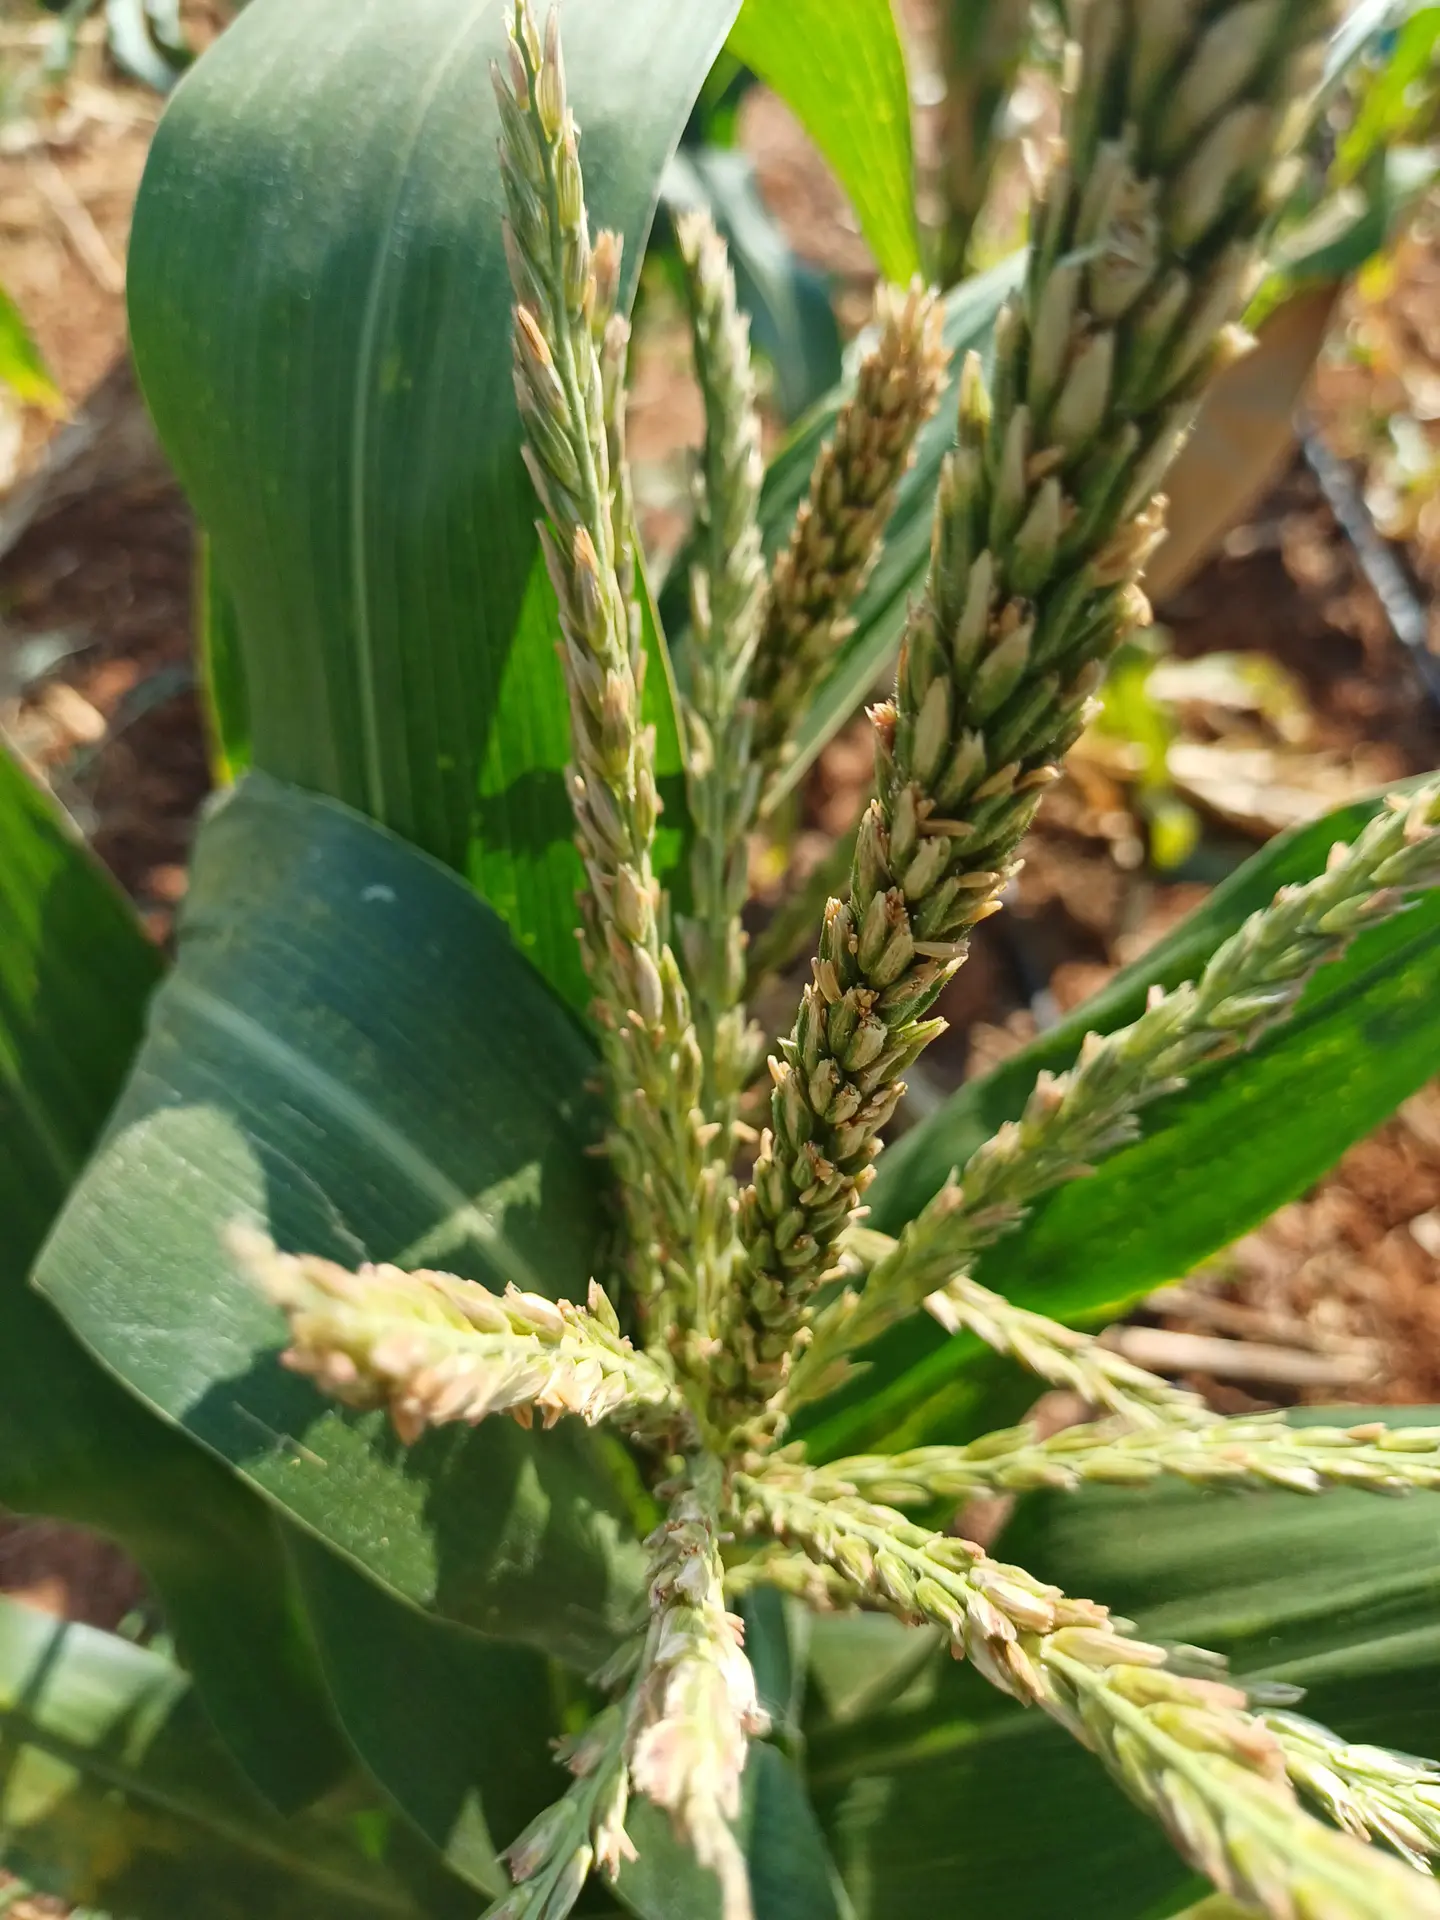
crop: maize
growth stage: flowering
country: Kenya
